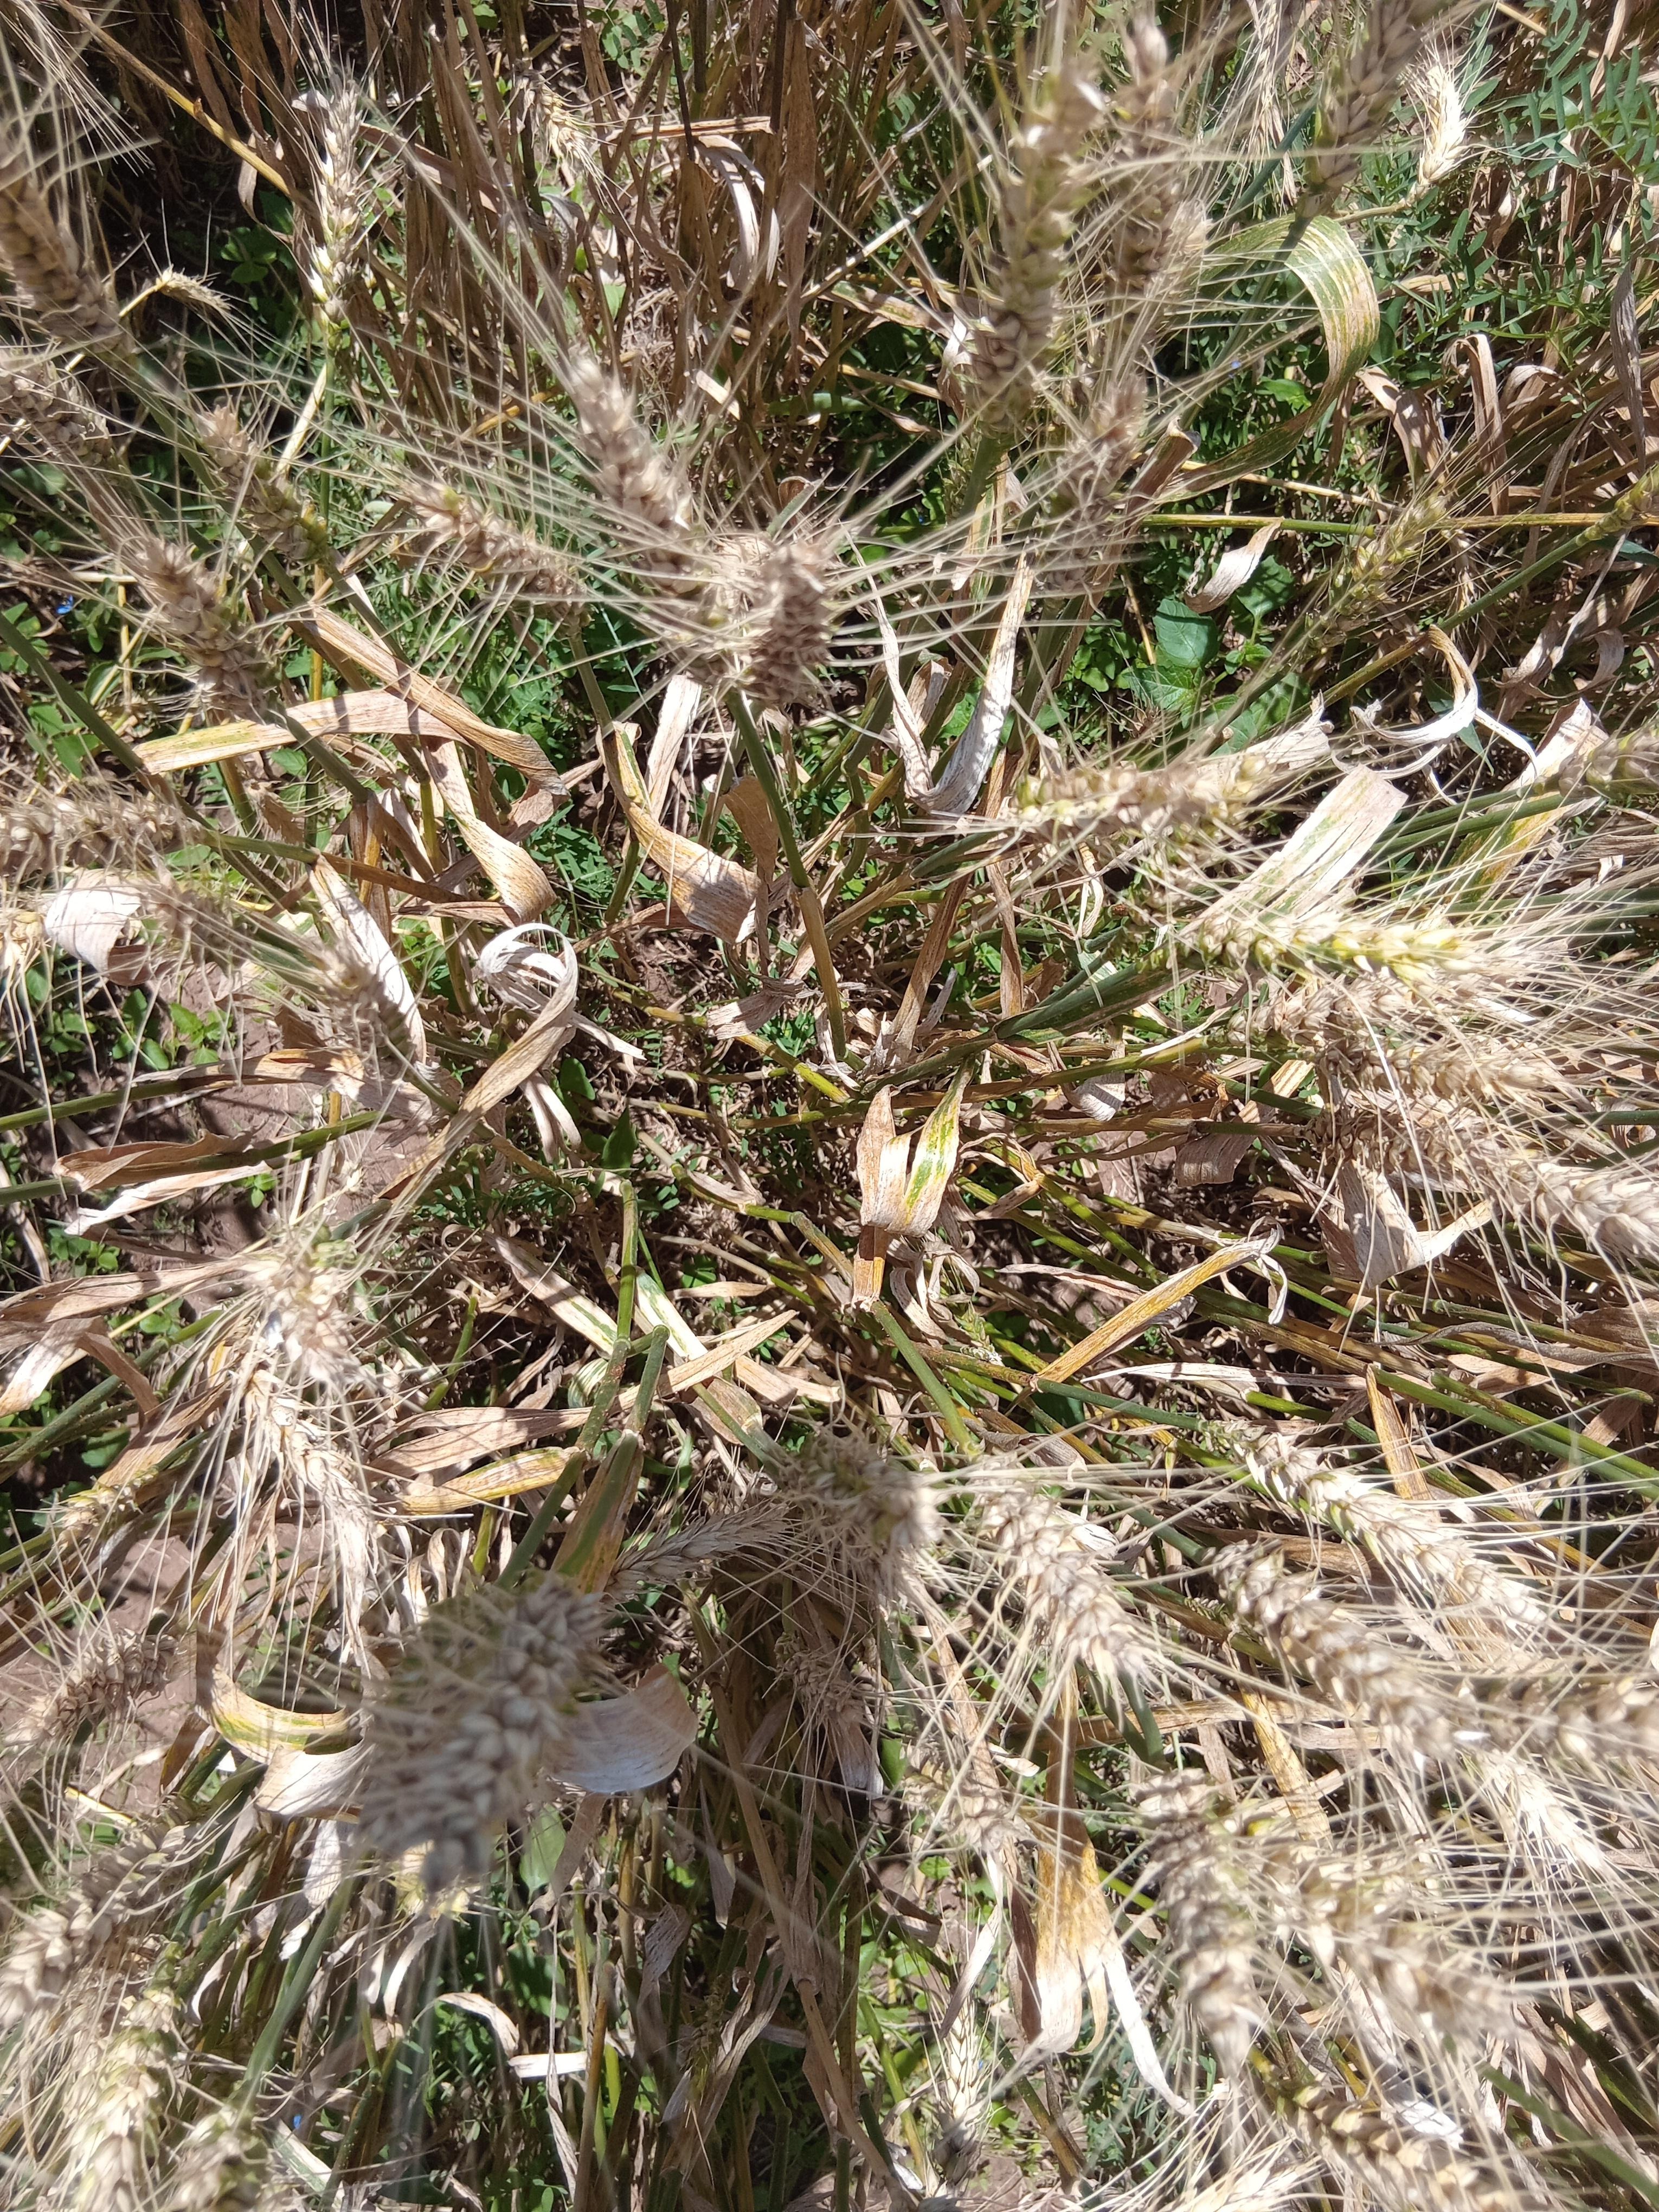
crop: wheat
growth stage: maturity
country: Kenya
